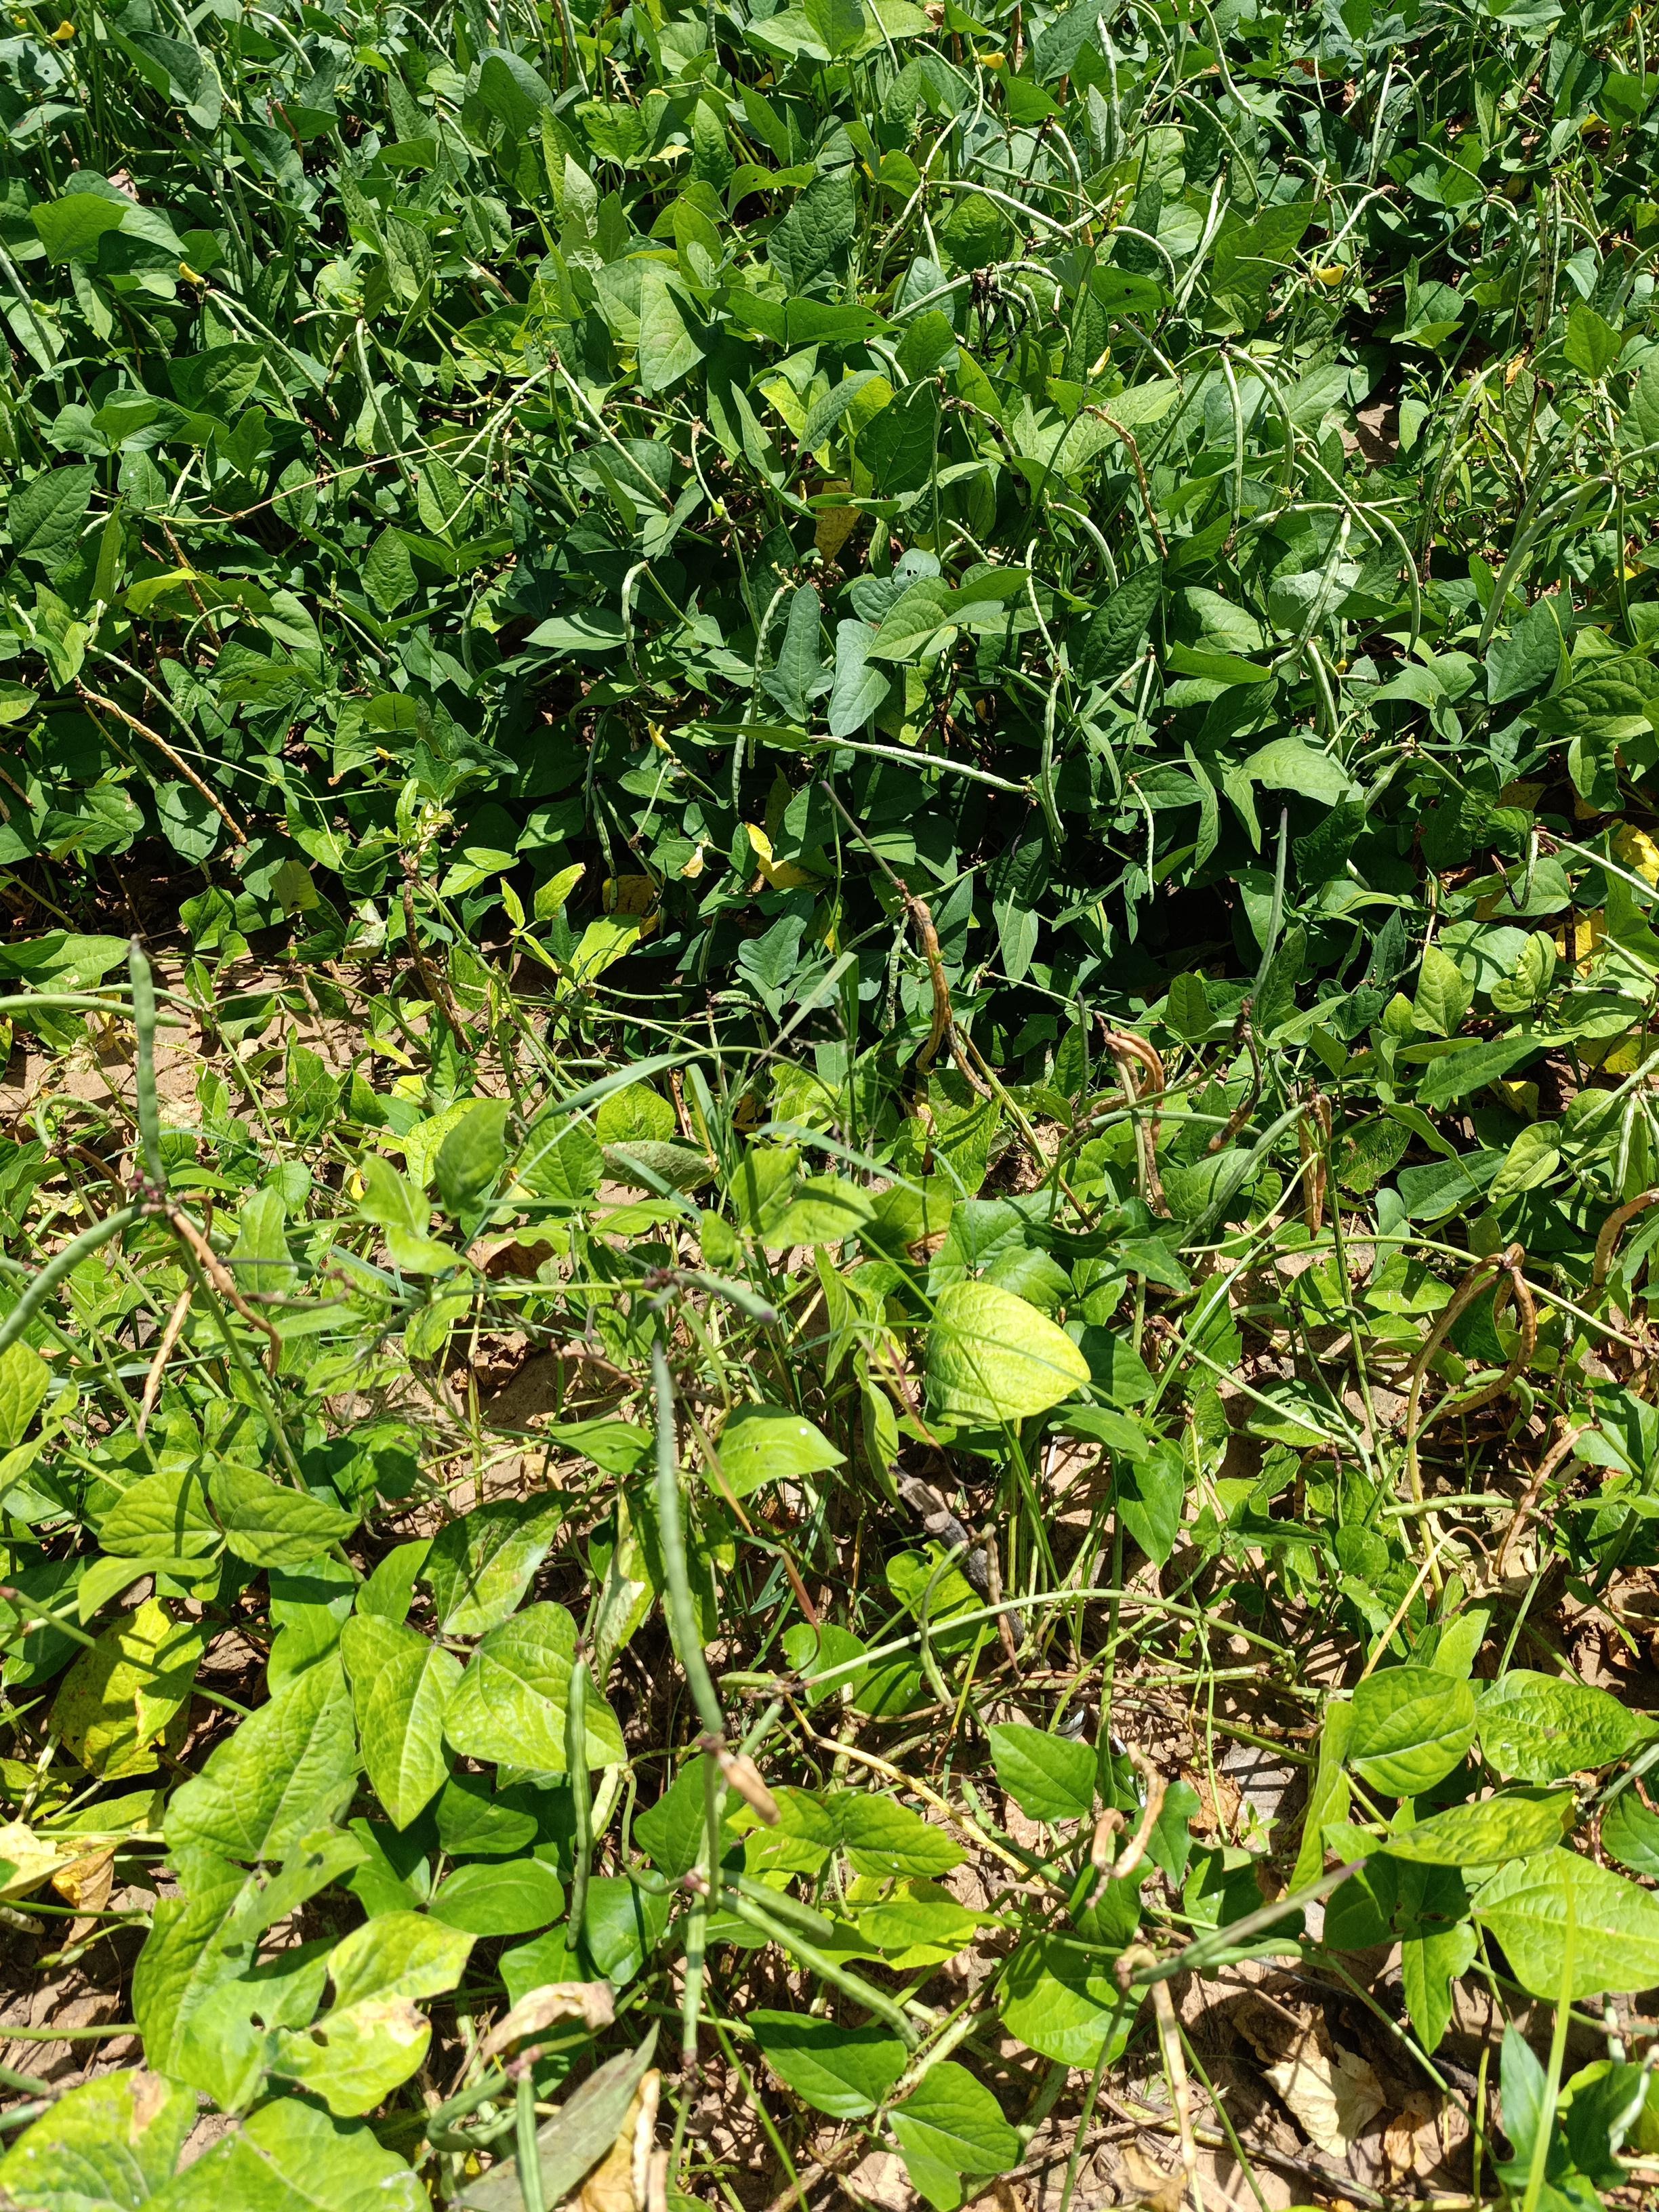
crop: cowpea
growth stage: maturity
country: Nigeria
